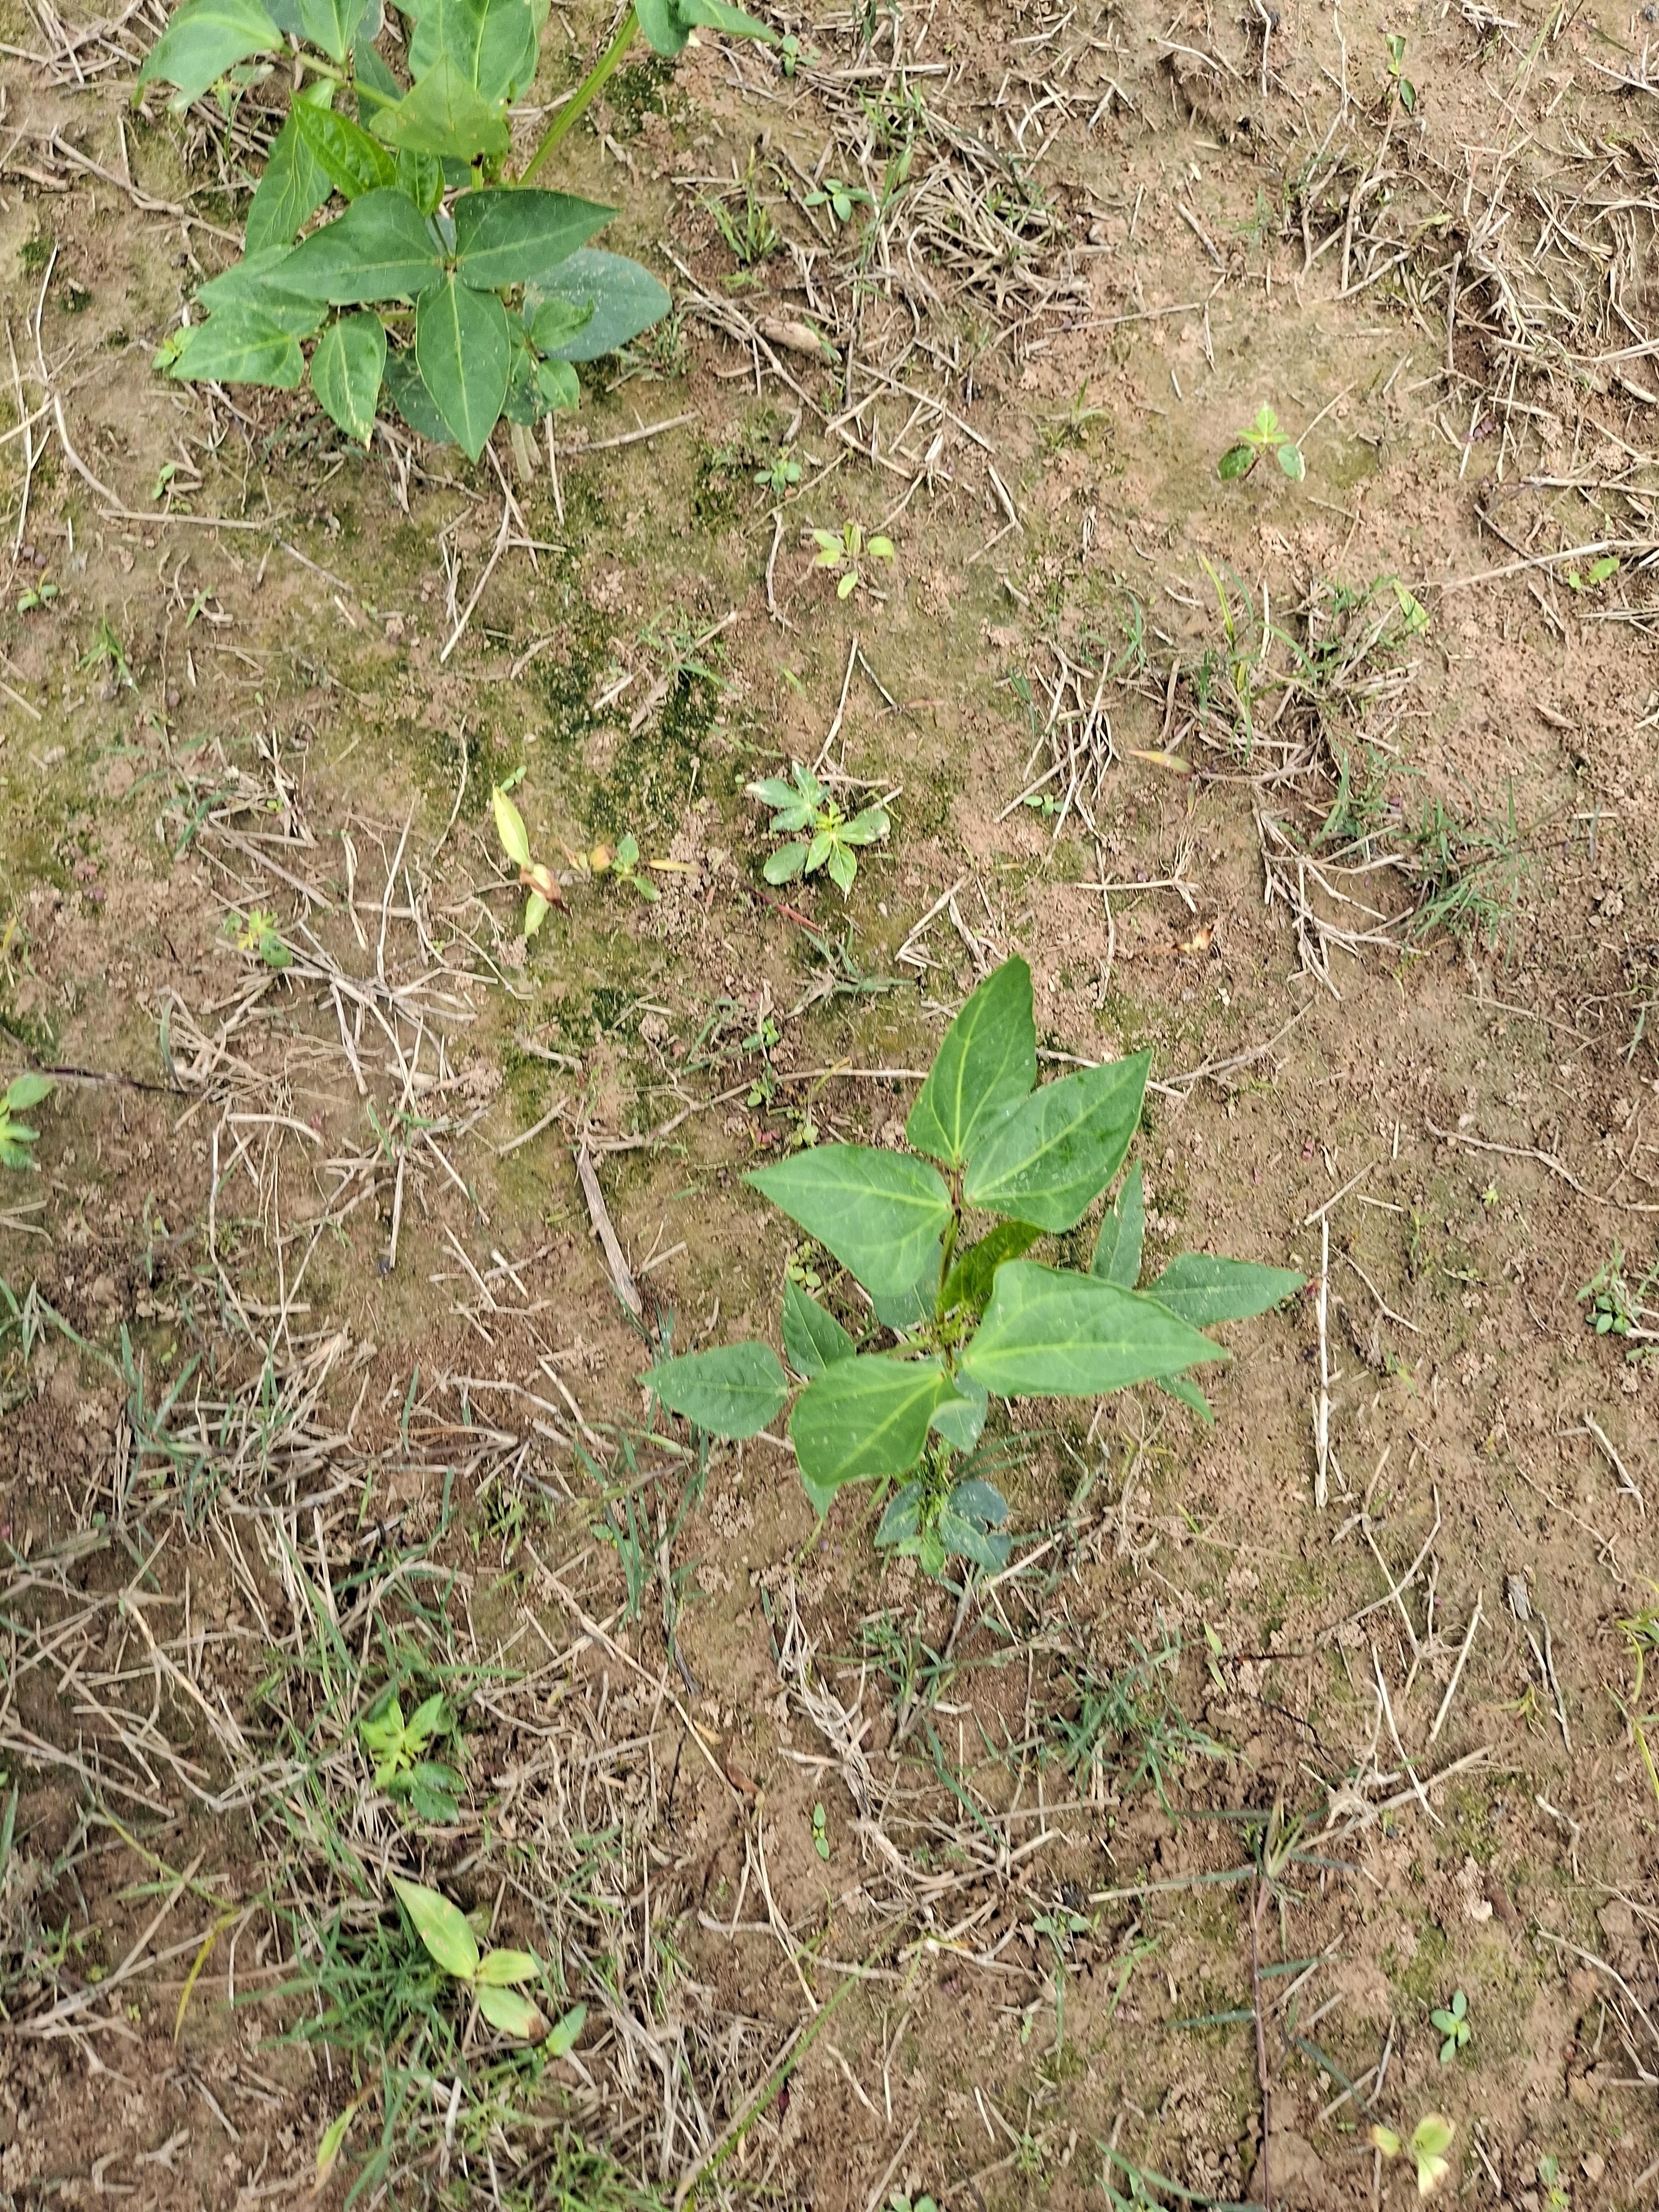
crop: cowpea
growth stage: emergence
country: Nigeria
